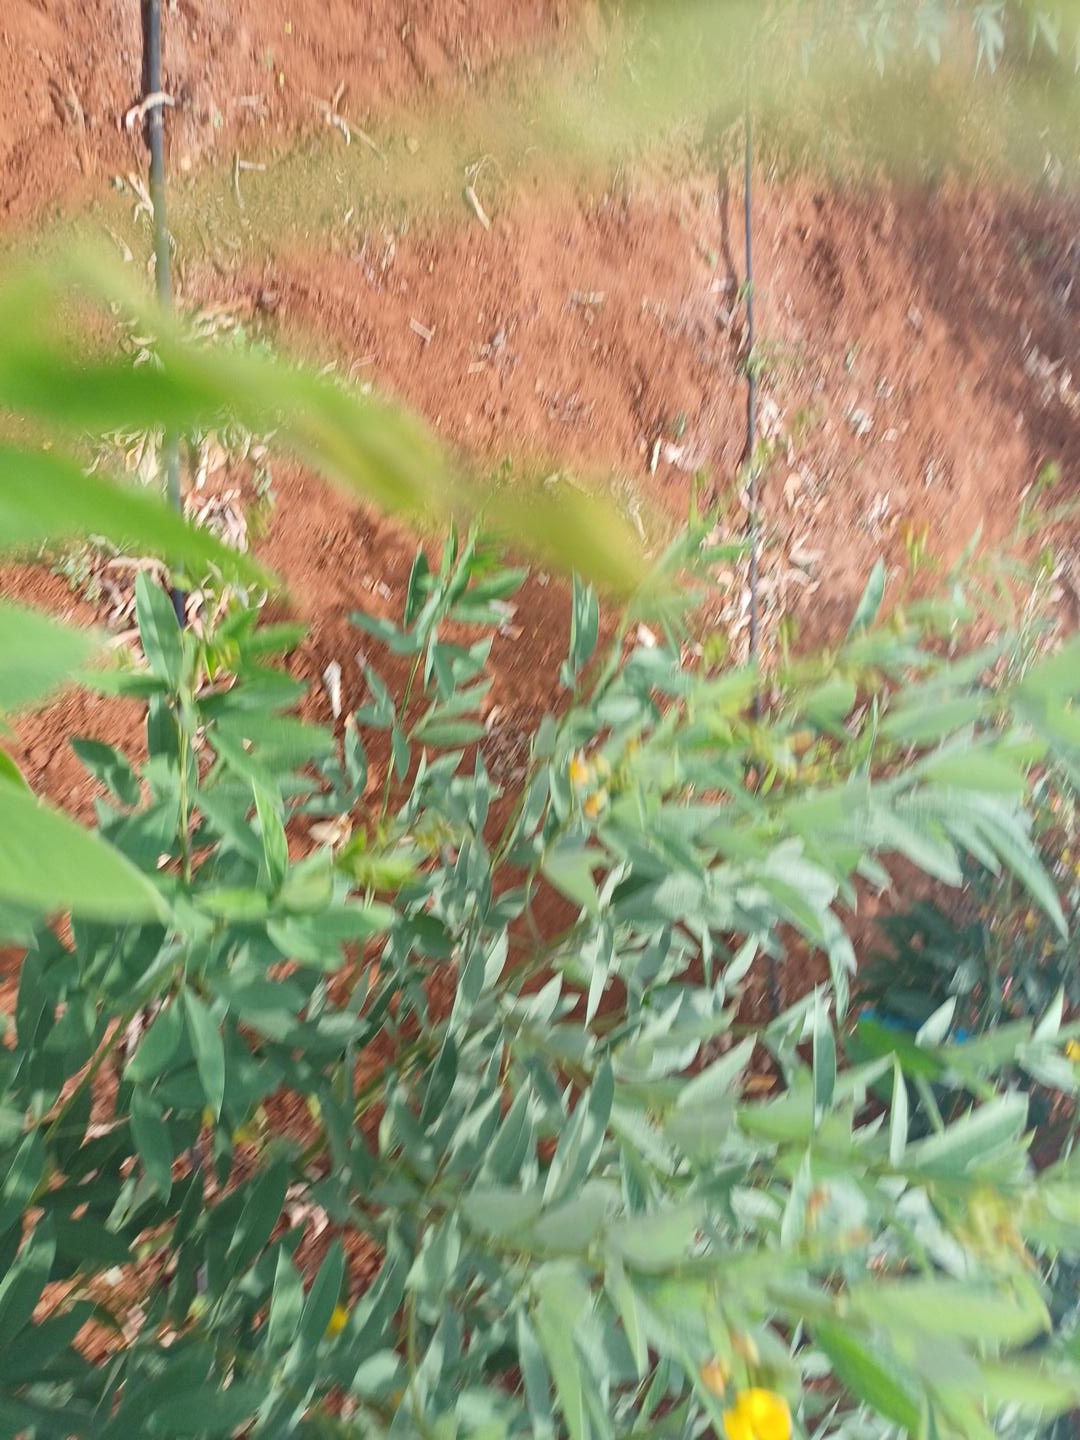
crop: pigeonpea
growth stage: flowering
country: Kenya
